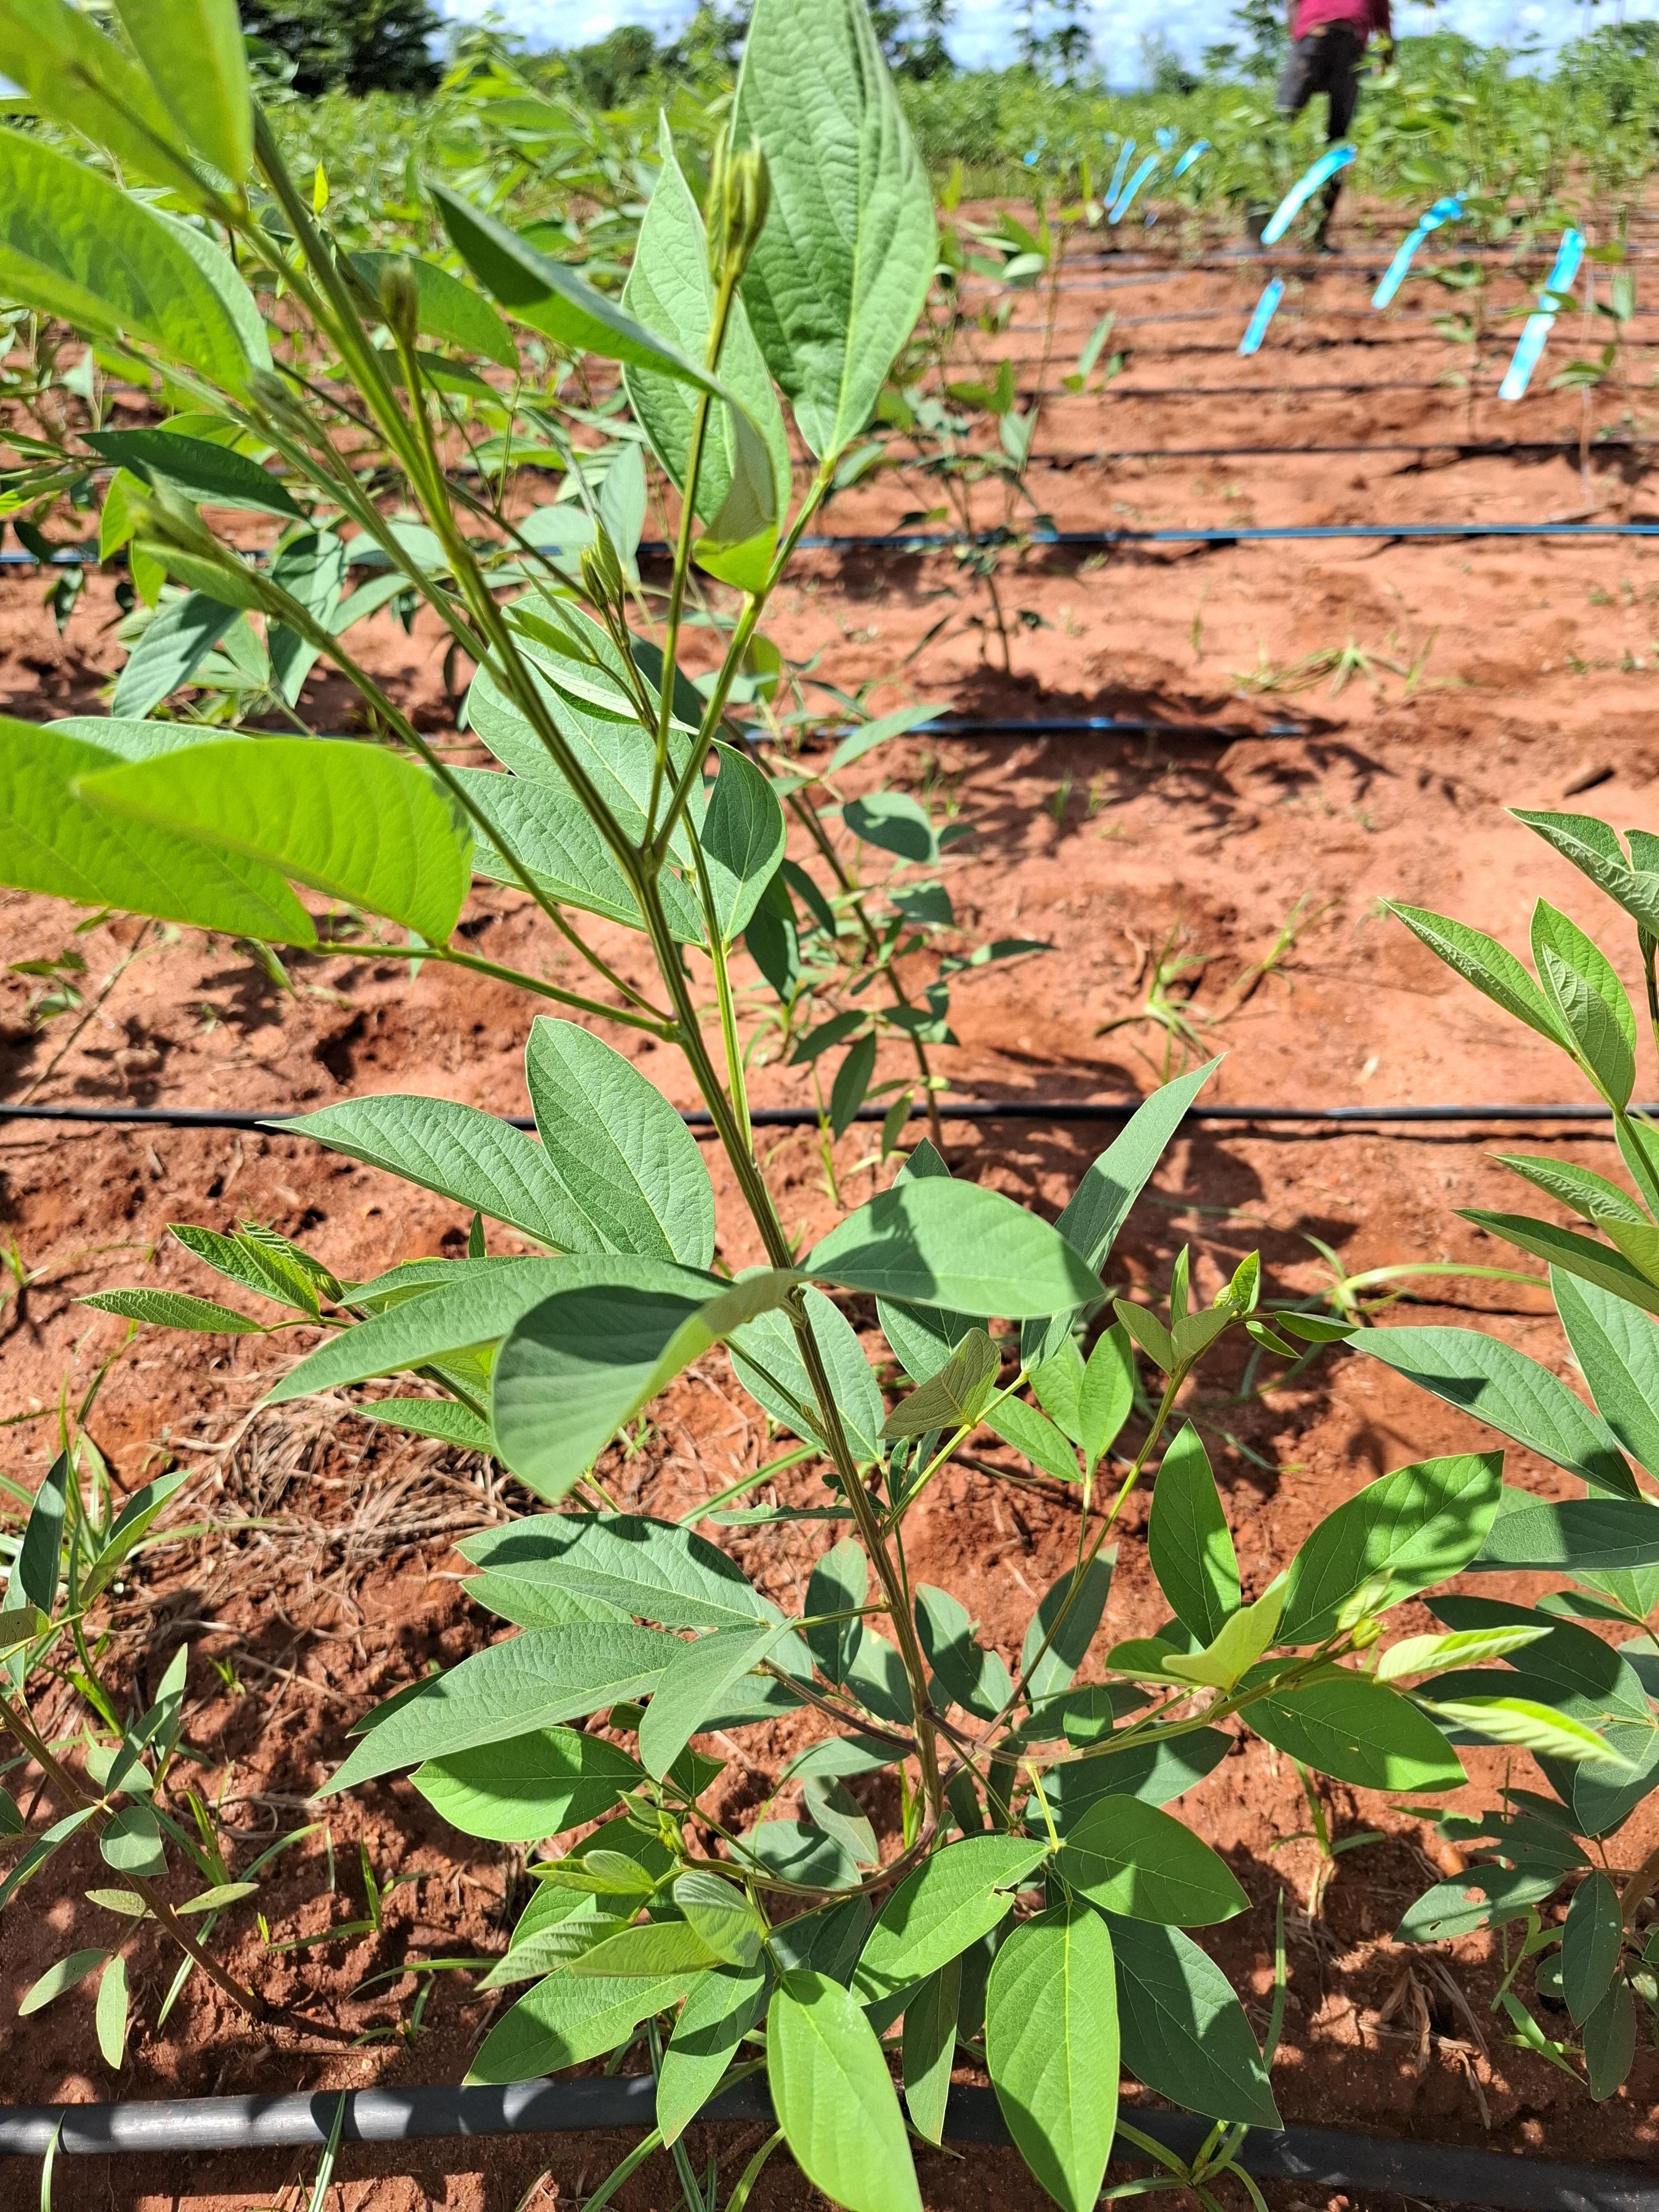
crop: pigeonpea
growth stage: vegetative
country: Kenya
